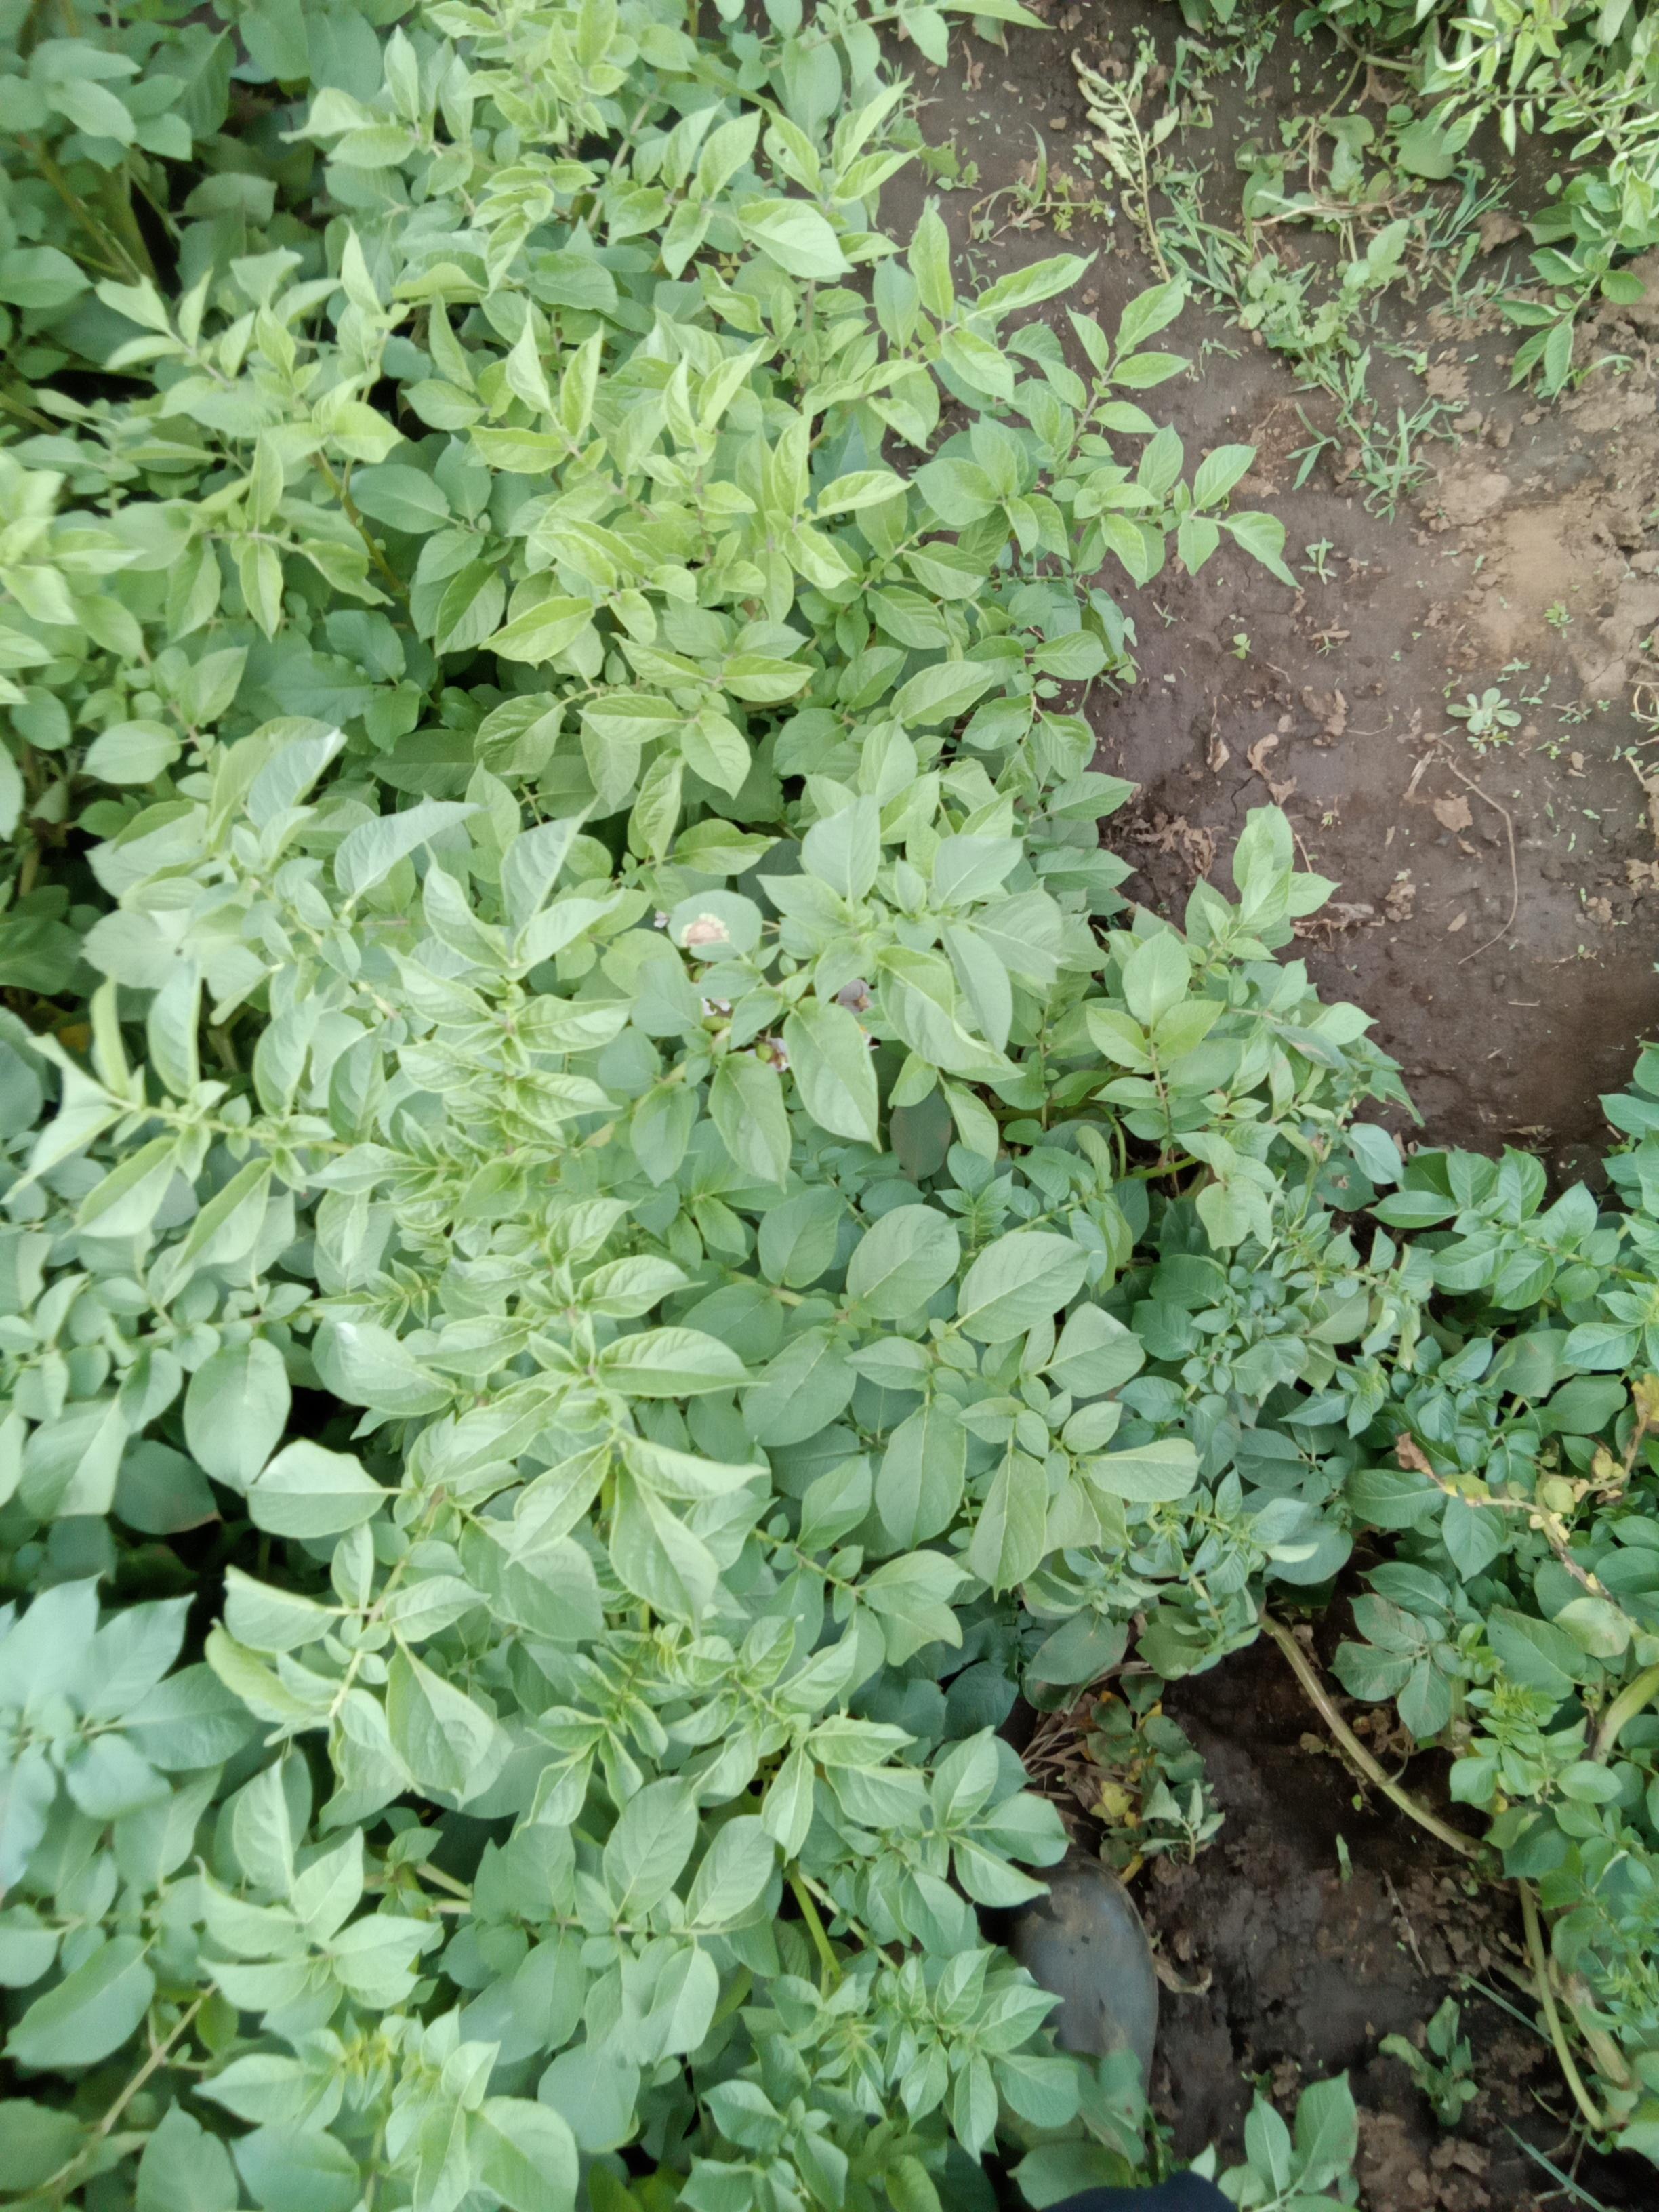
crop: potato
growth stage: flowering
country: Kenya
